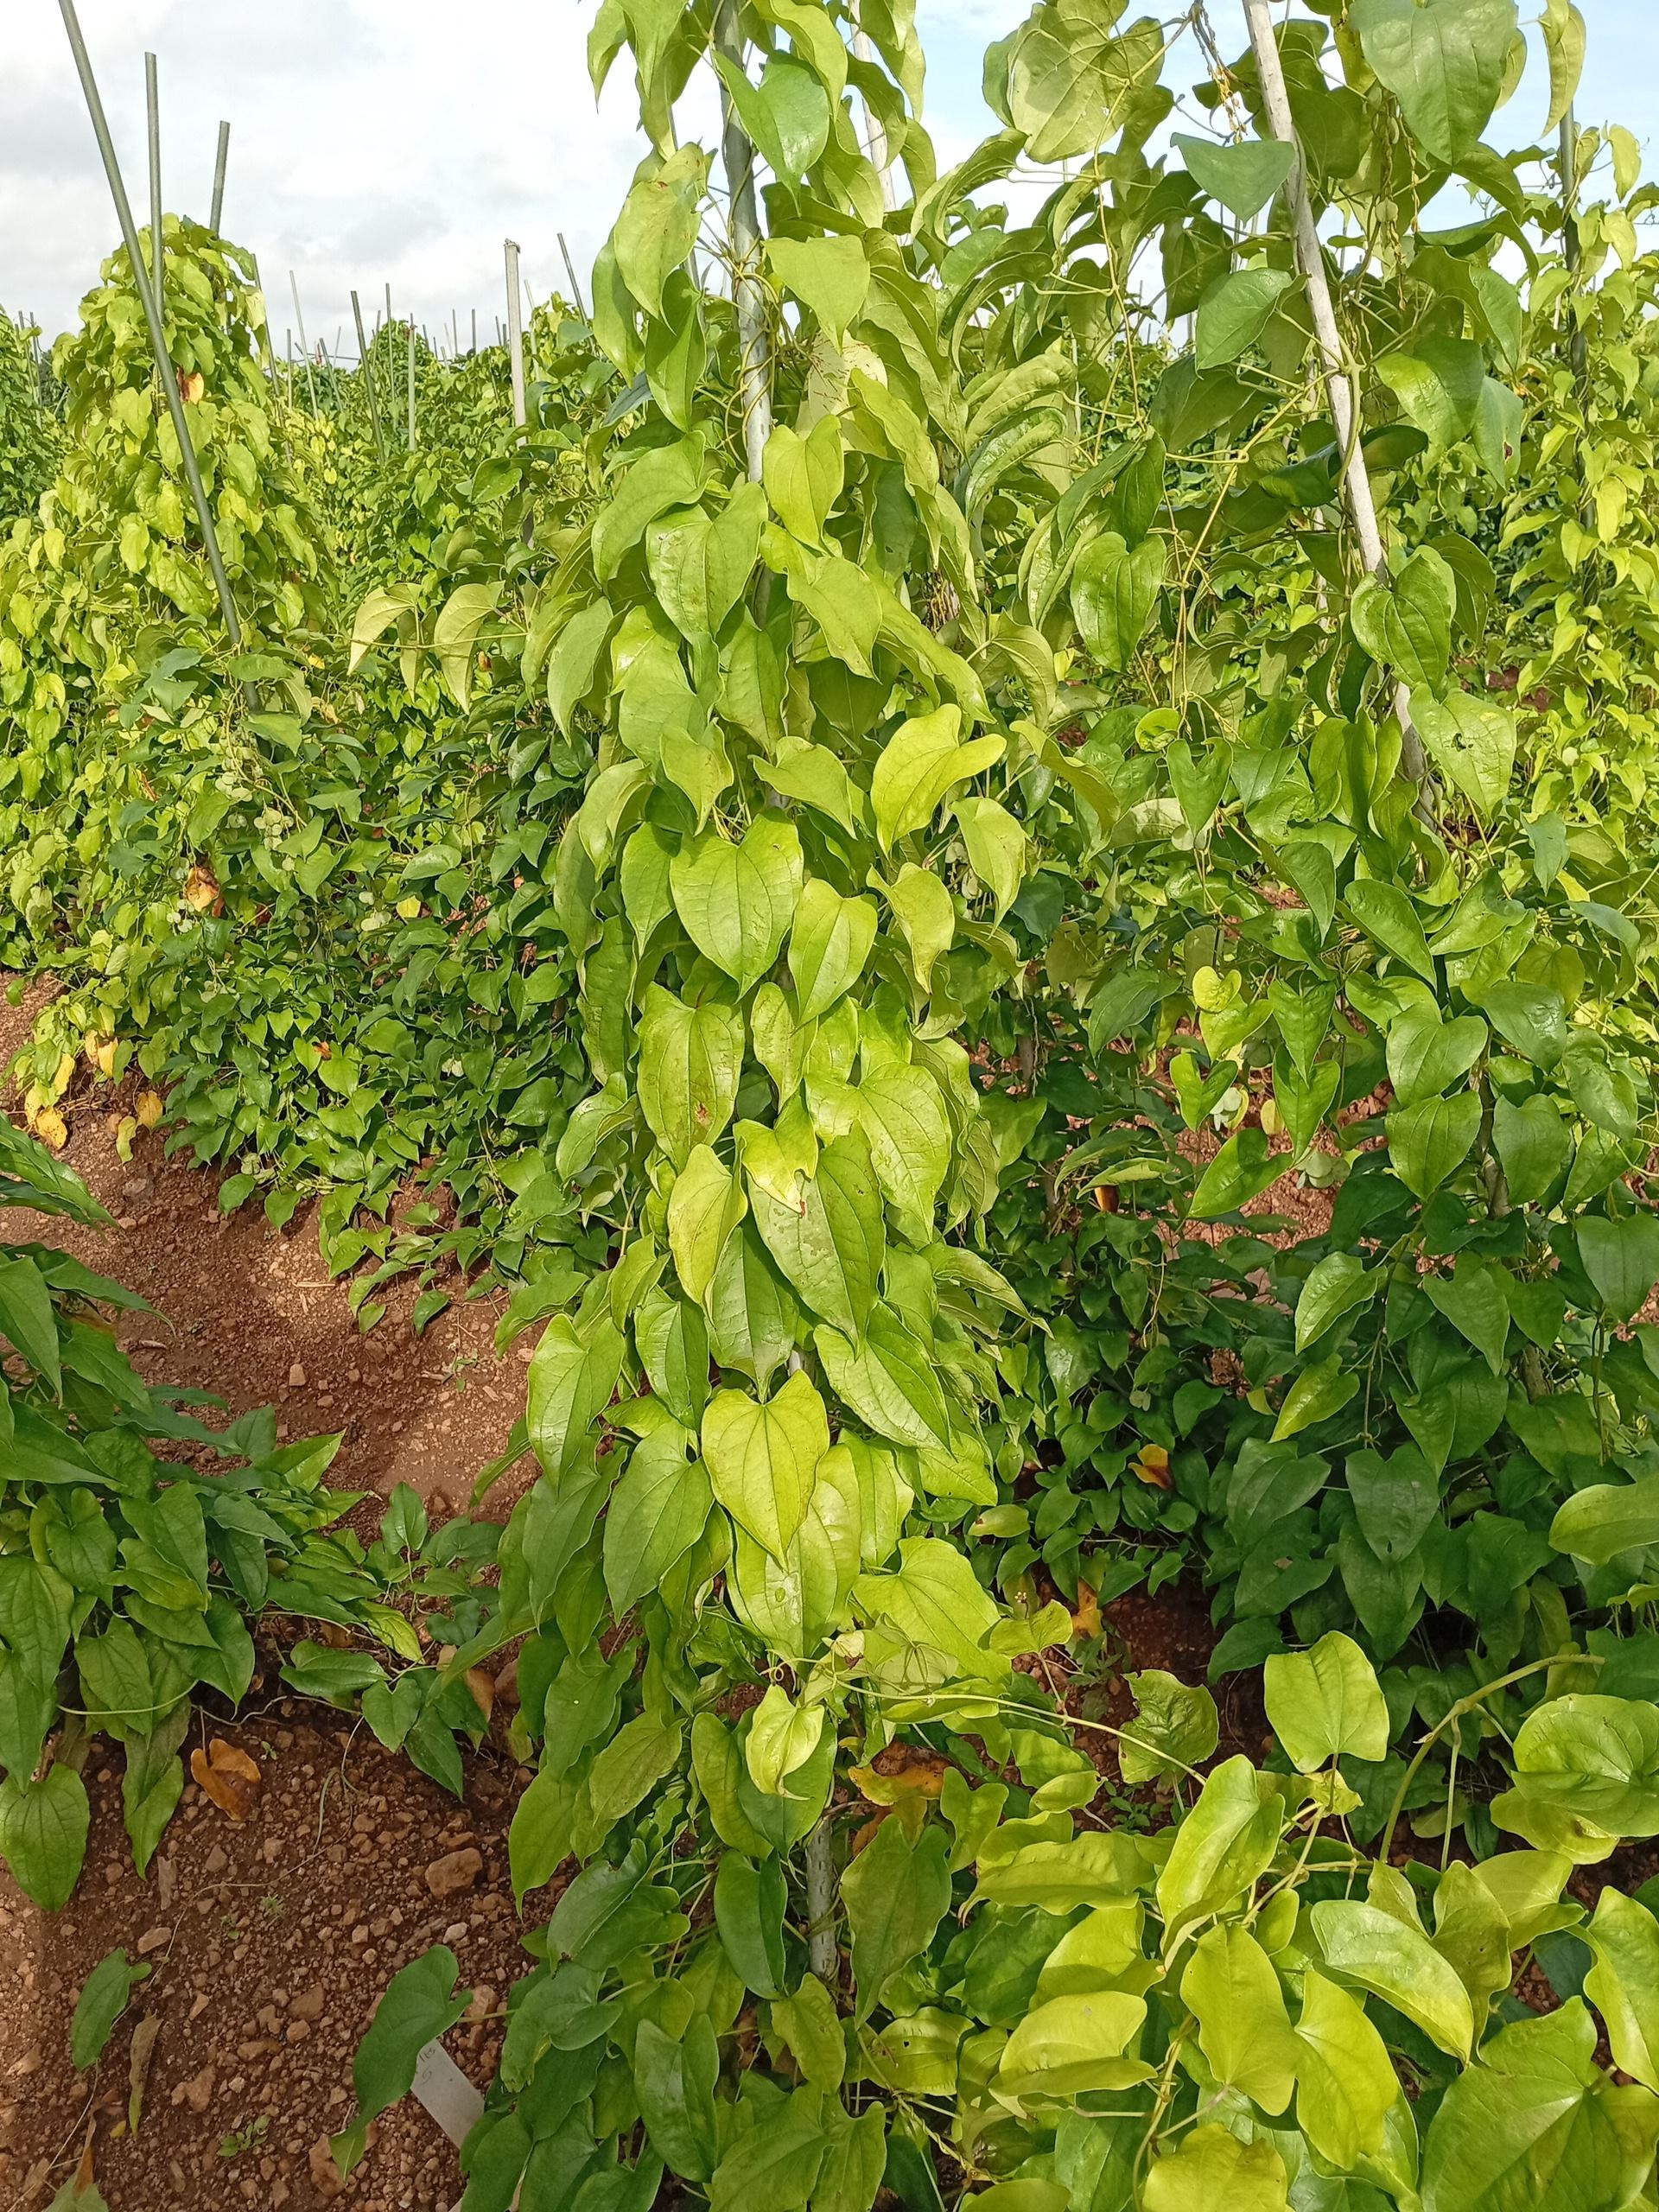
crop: yam
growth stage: vegetative
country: Nigeria
